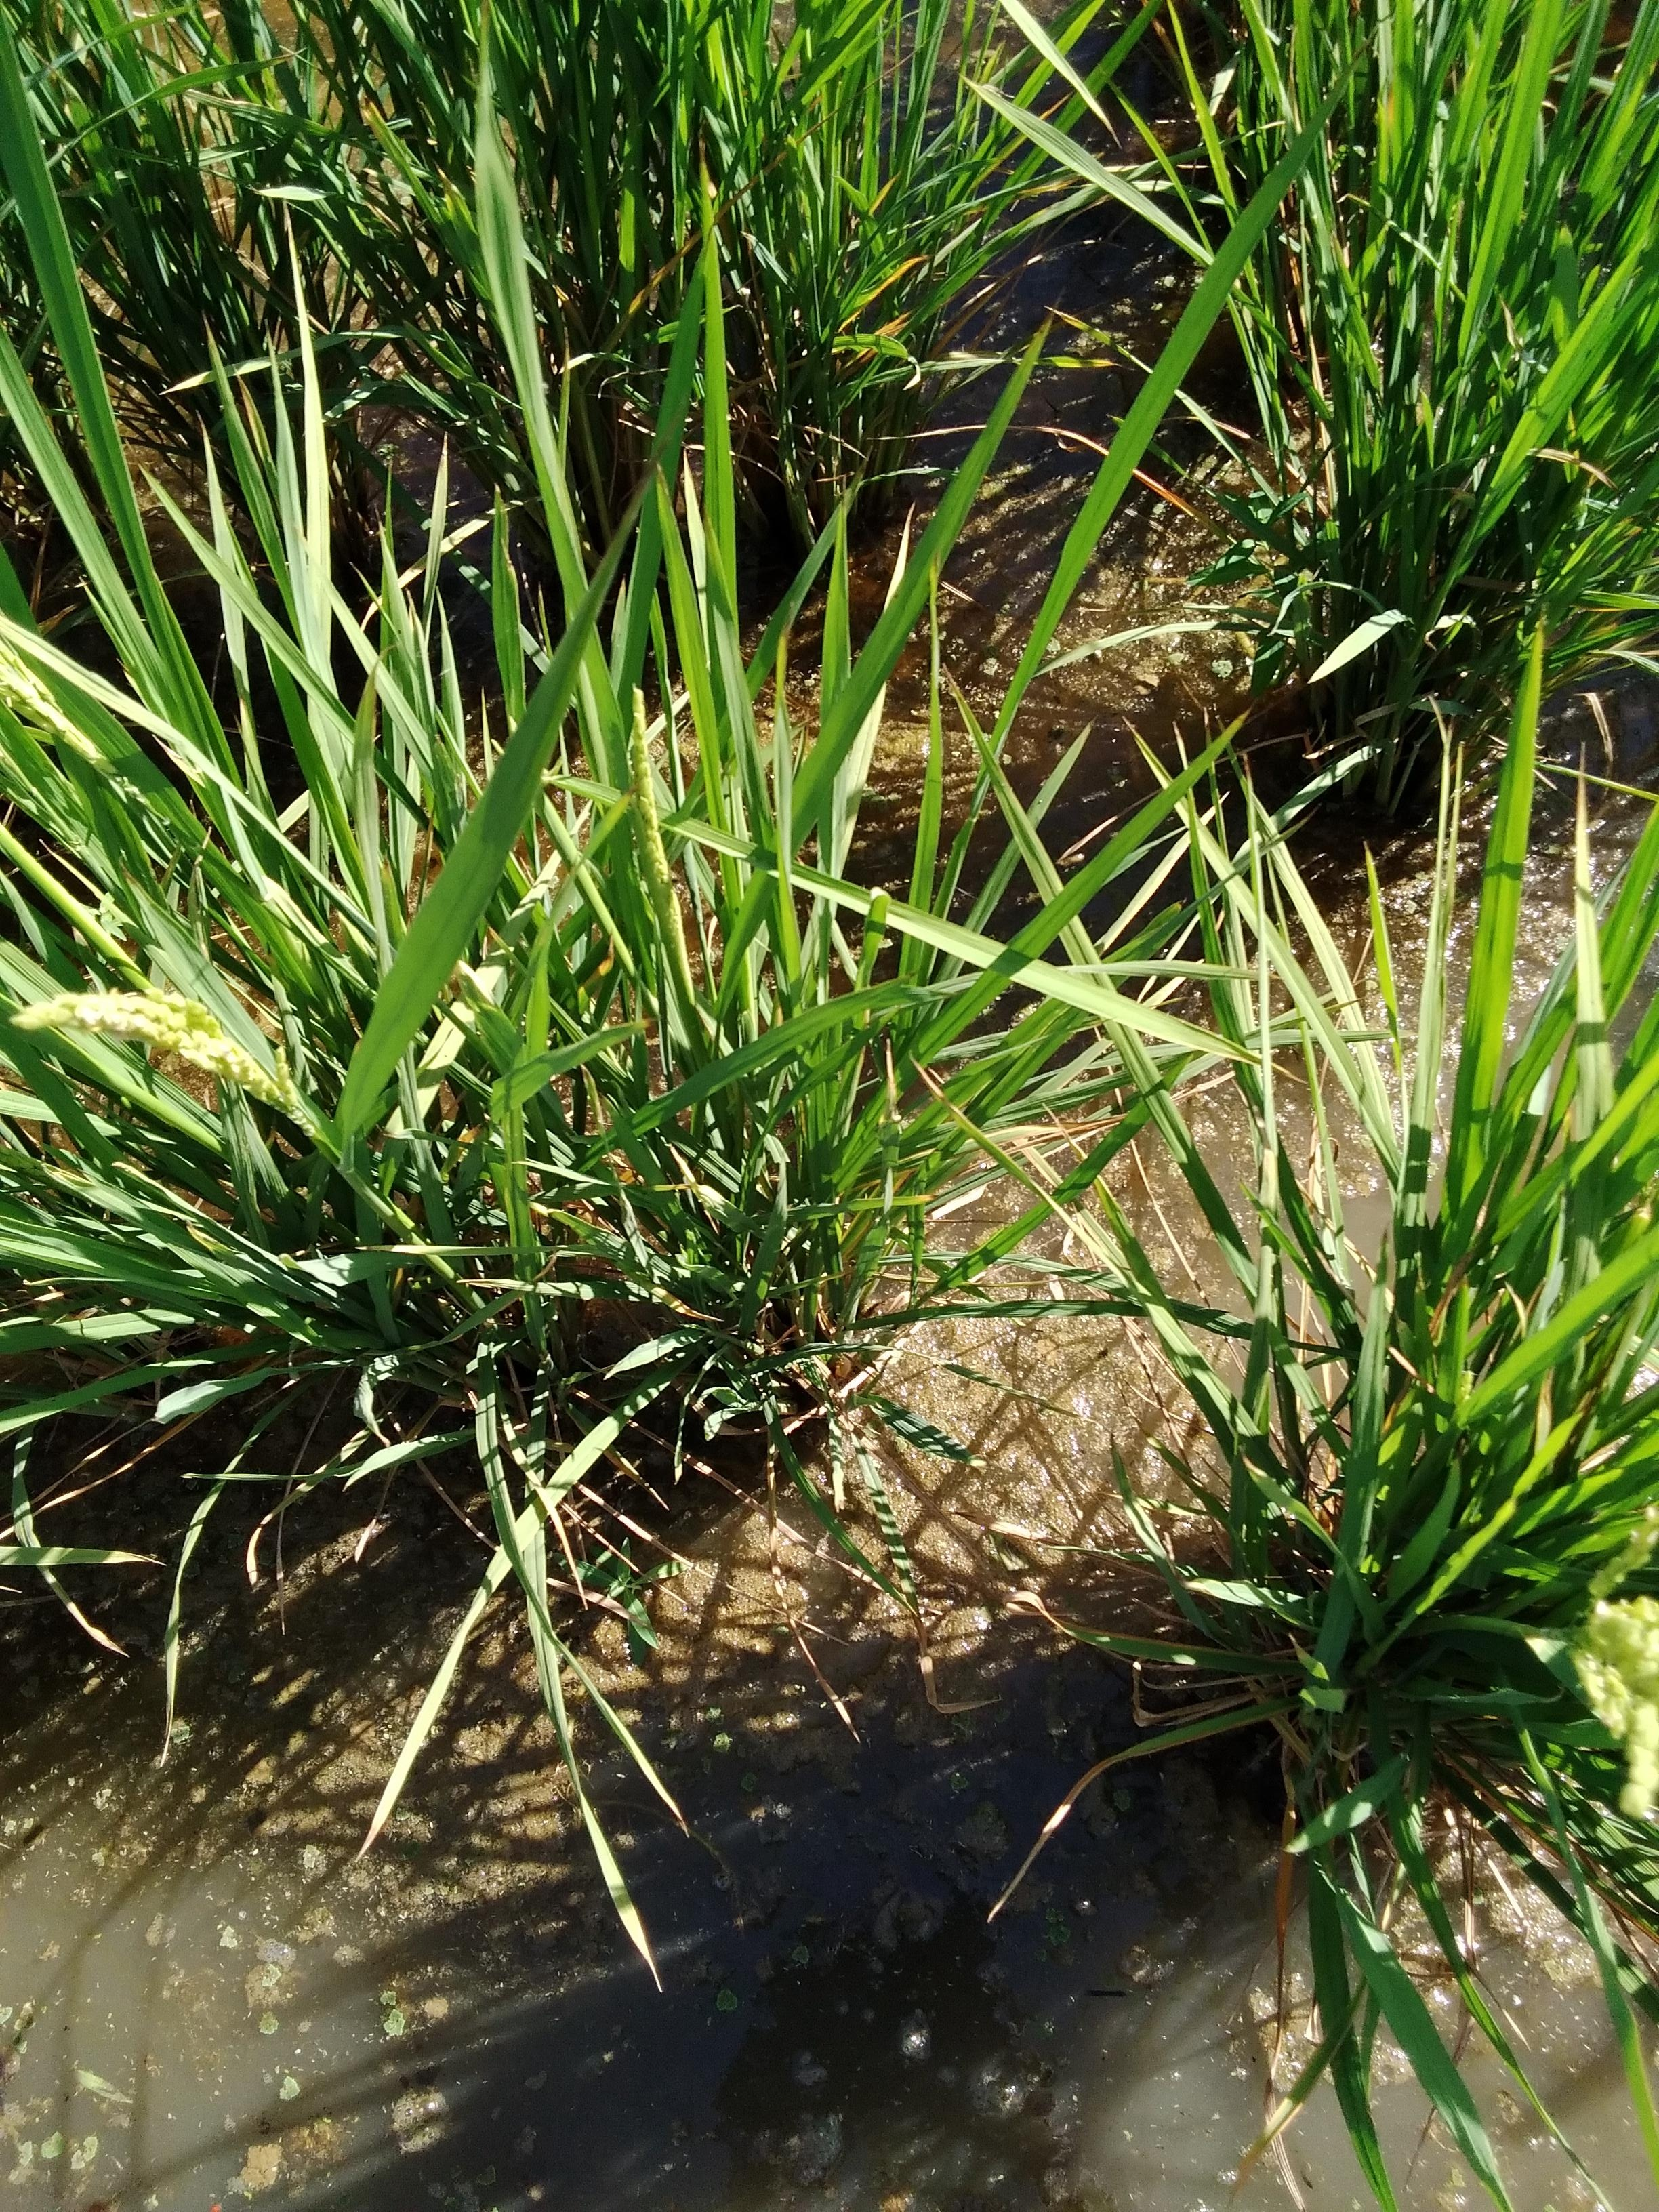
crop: rice
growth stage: stage dough
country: Senegal
